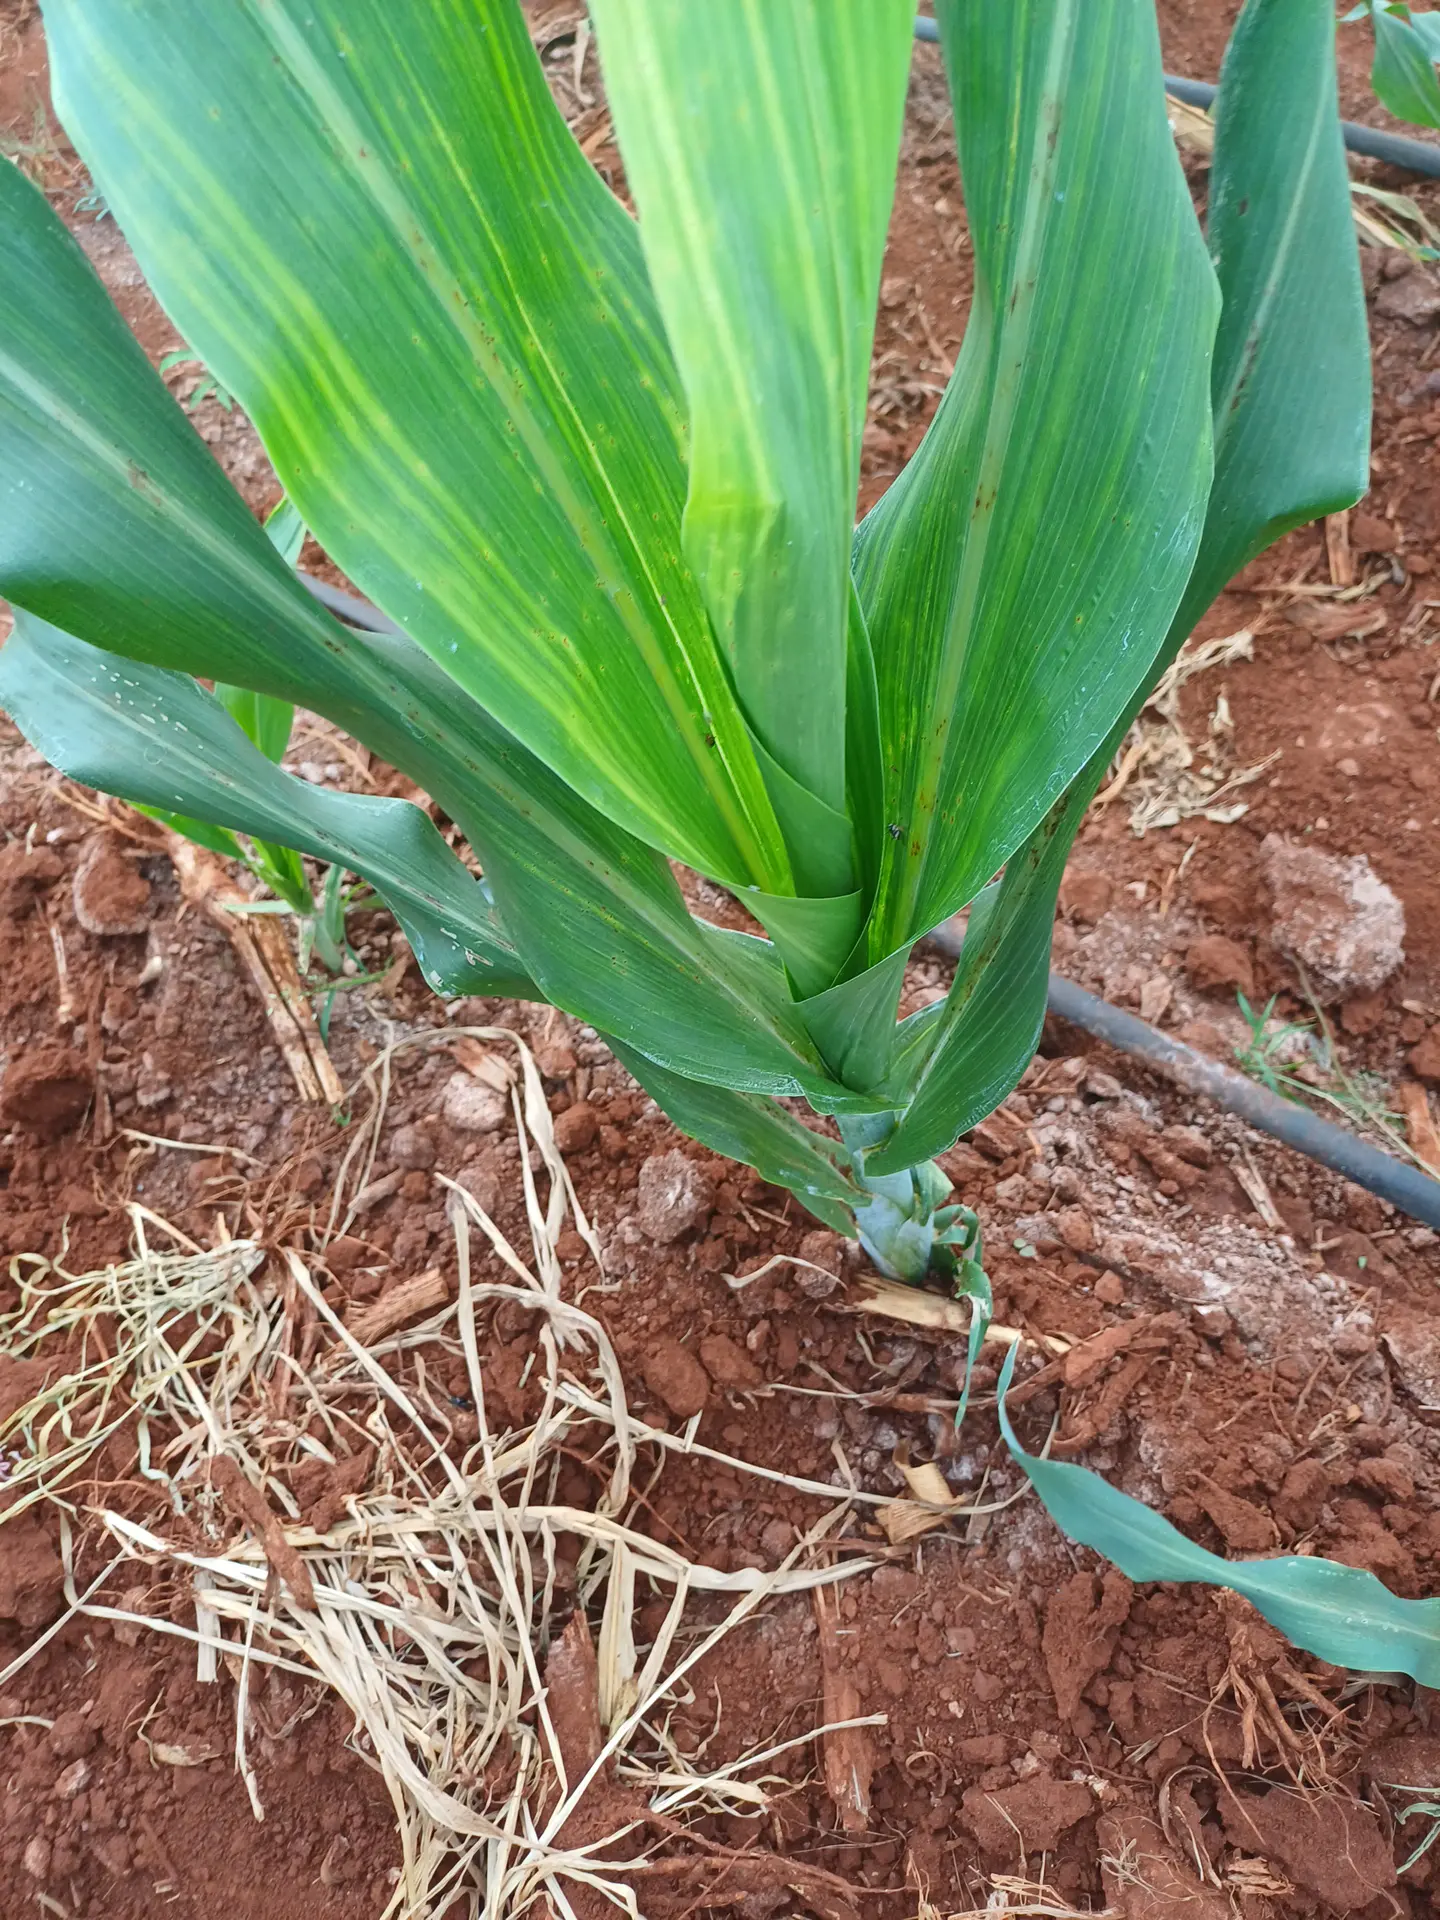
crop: sorghum
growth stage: vegetative
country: Kenya
